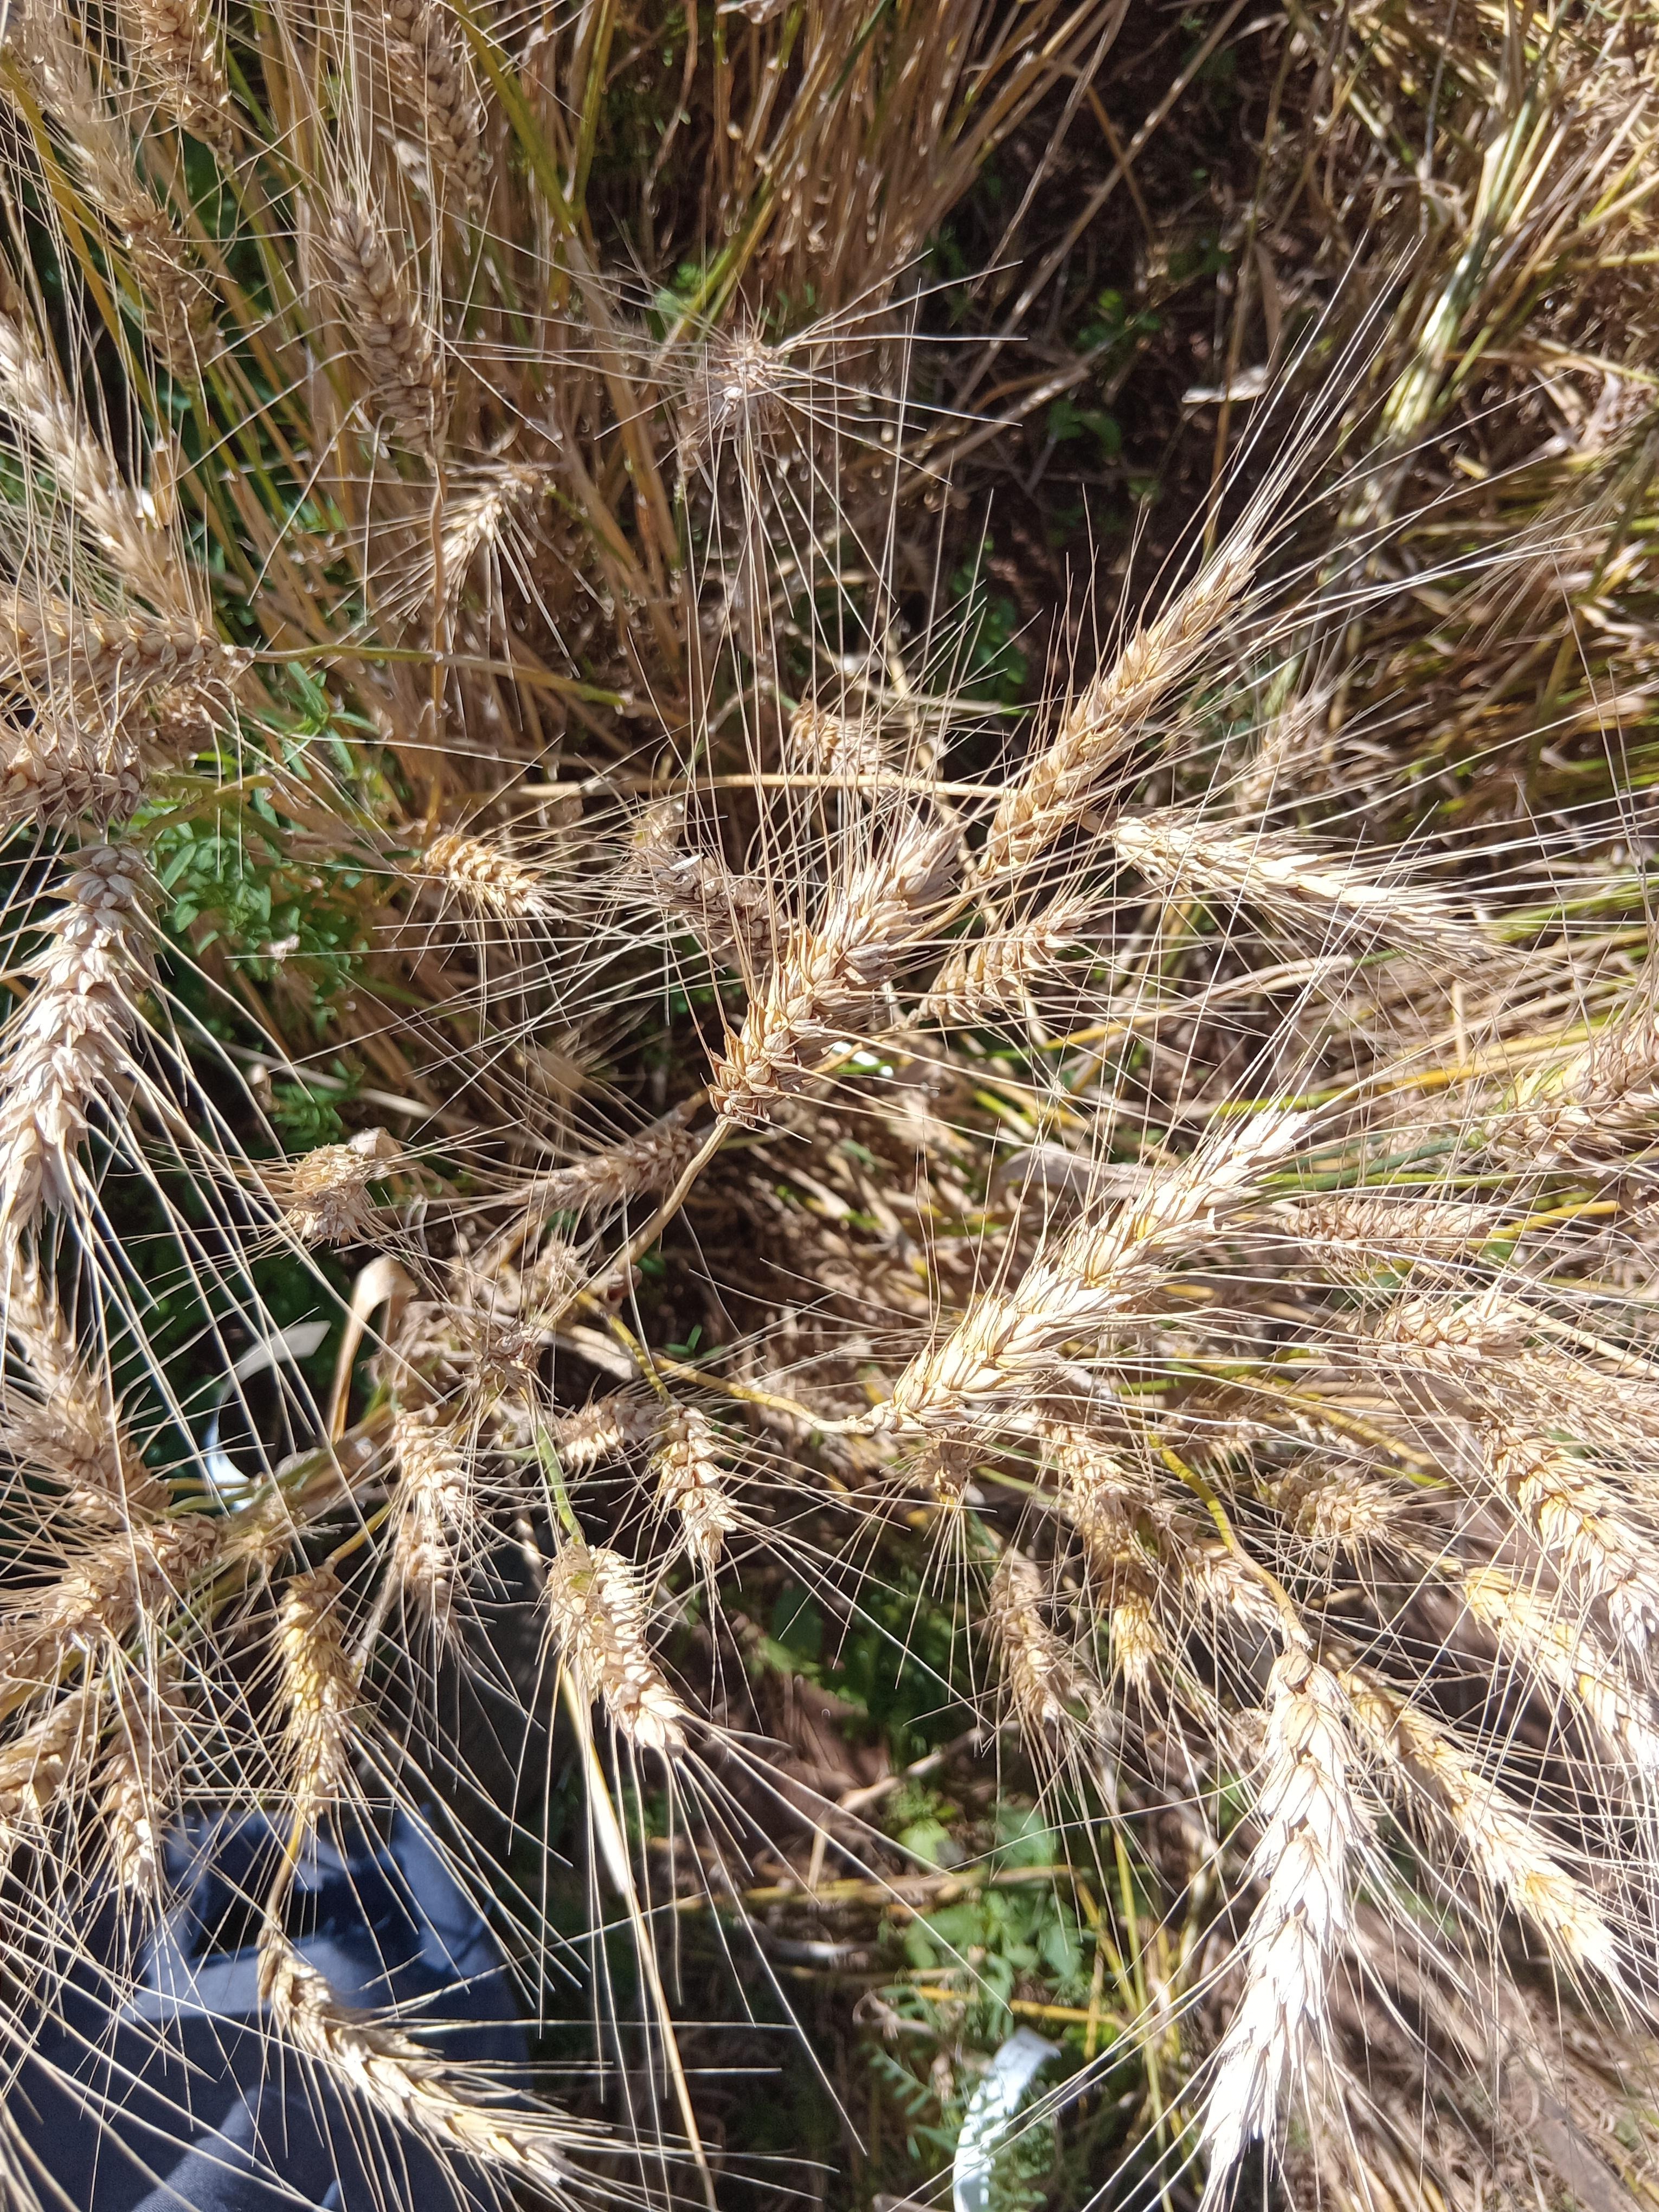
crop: wheat
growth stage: maturity
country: Kenya
